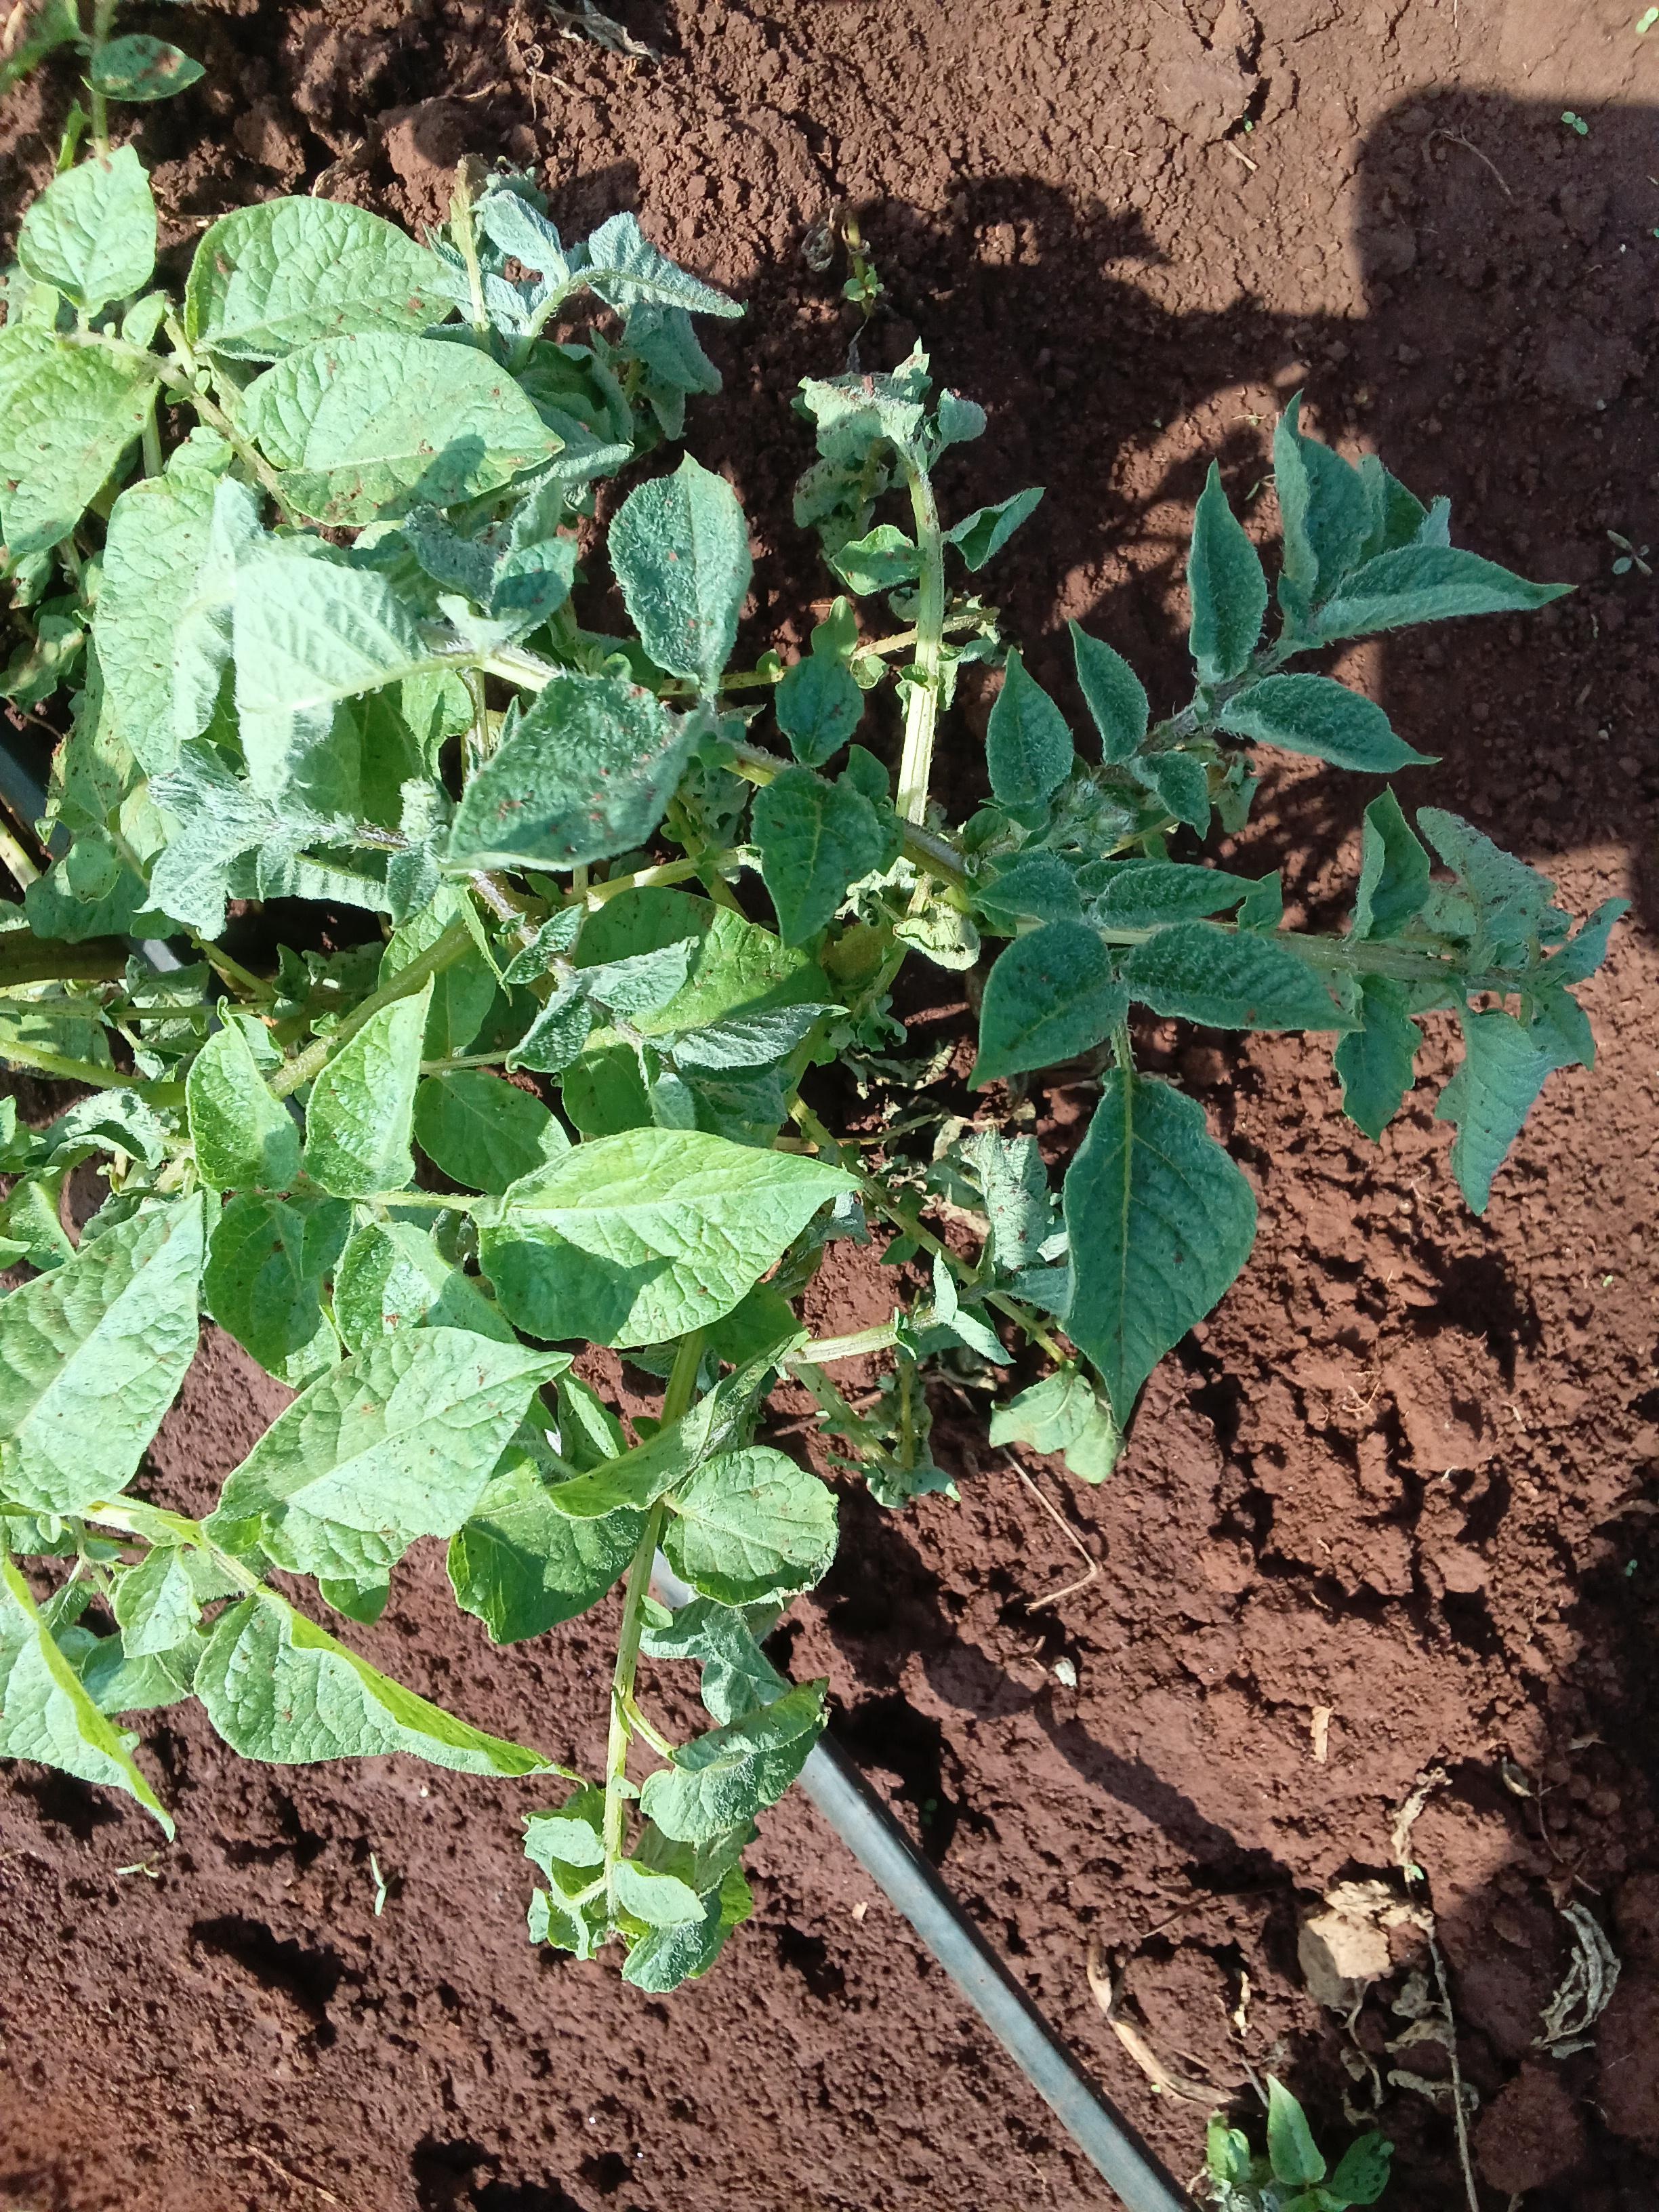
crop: potato
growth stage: vegetative
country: Kenya
